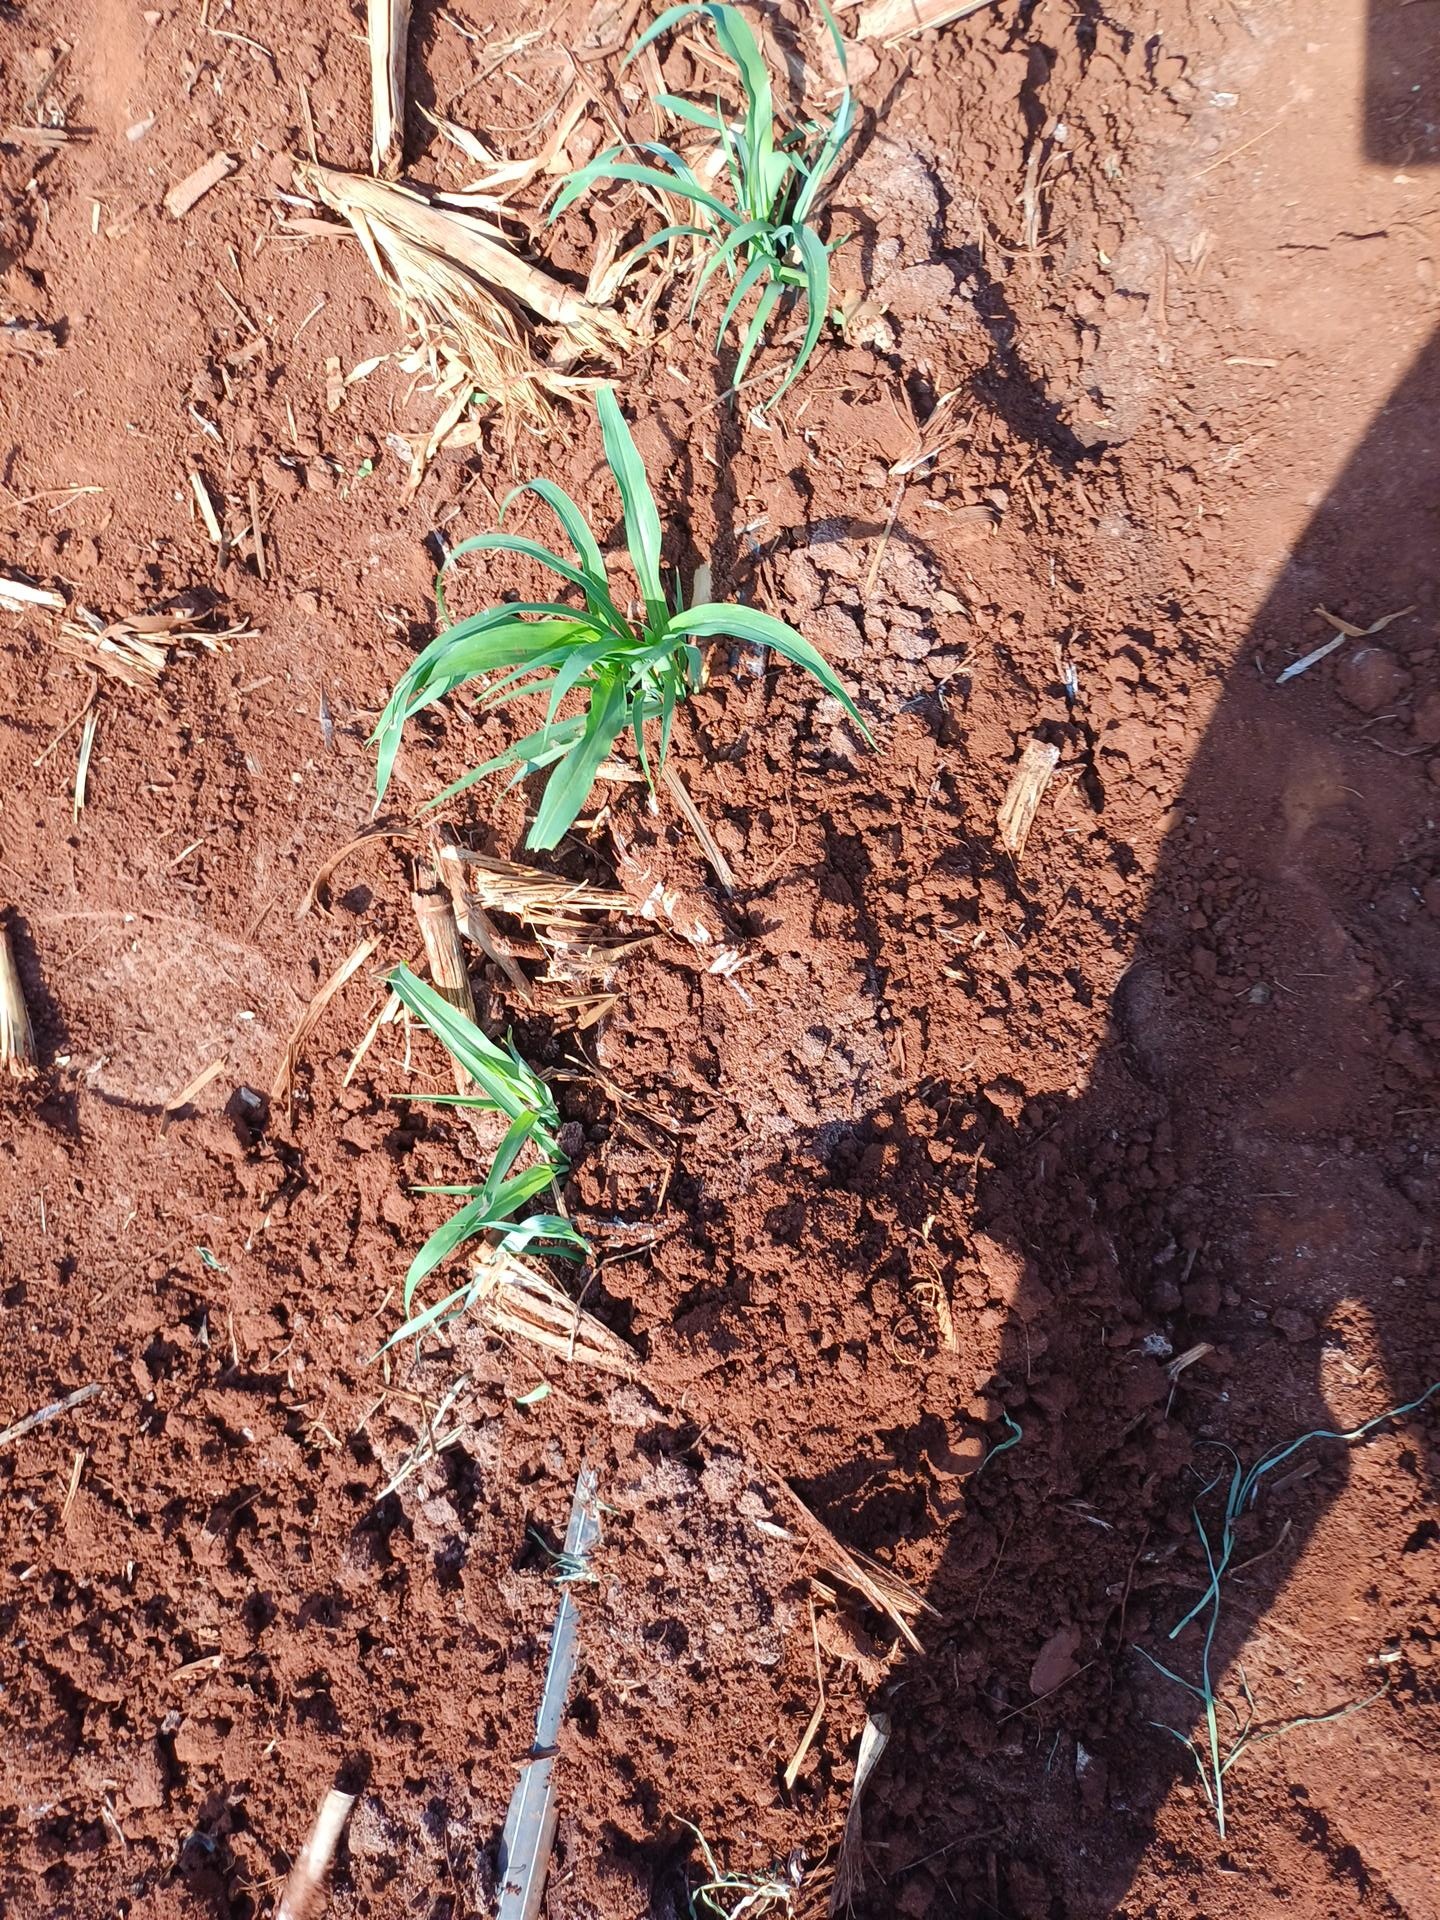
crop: sorghum
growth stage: vegetative
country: Kenya
